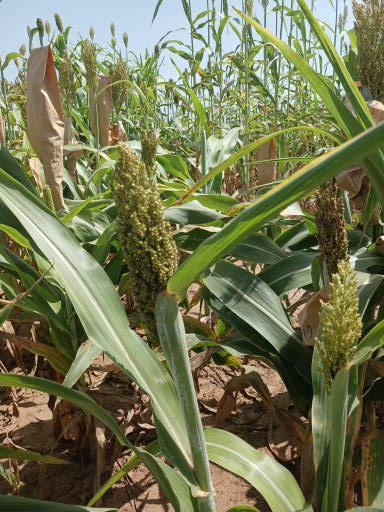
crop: sorghum
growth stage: filling grain
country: Senegal
